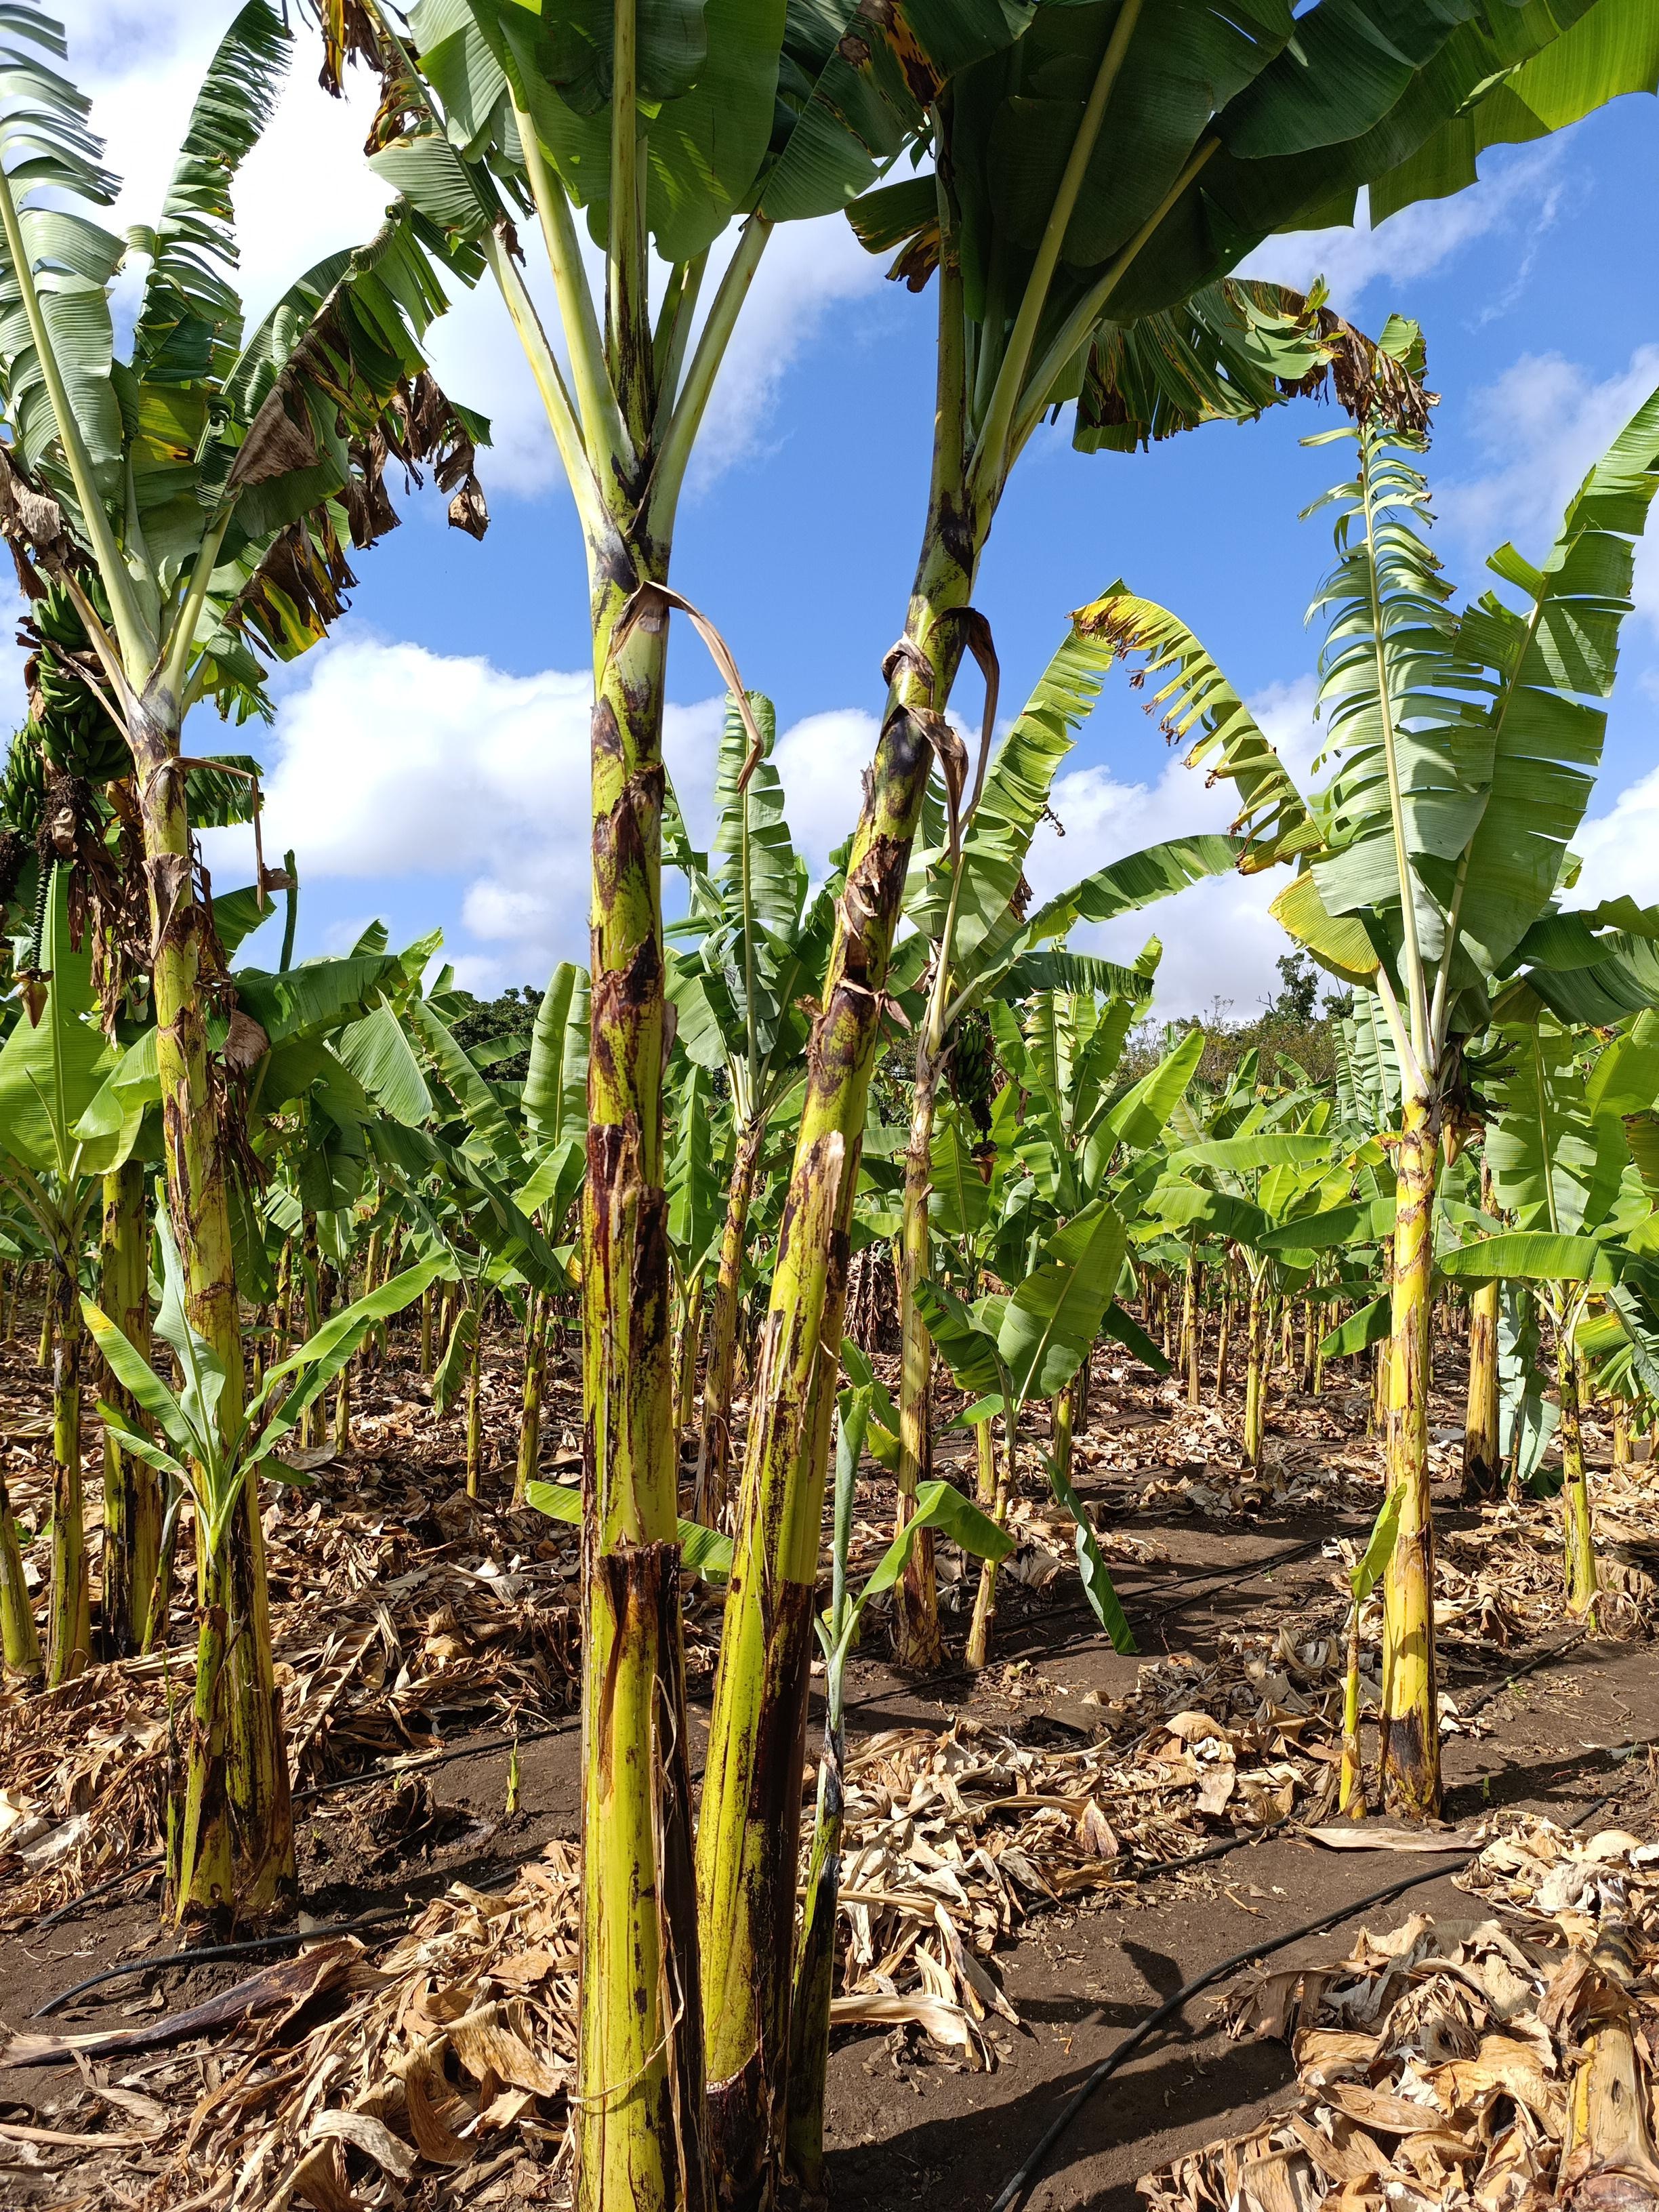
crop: banana
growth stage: vegetative
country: Tanzania
